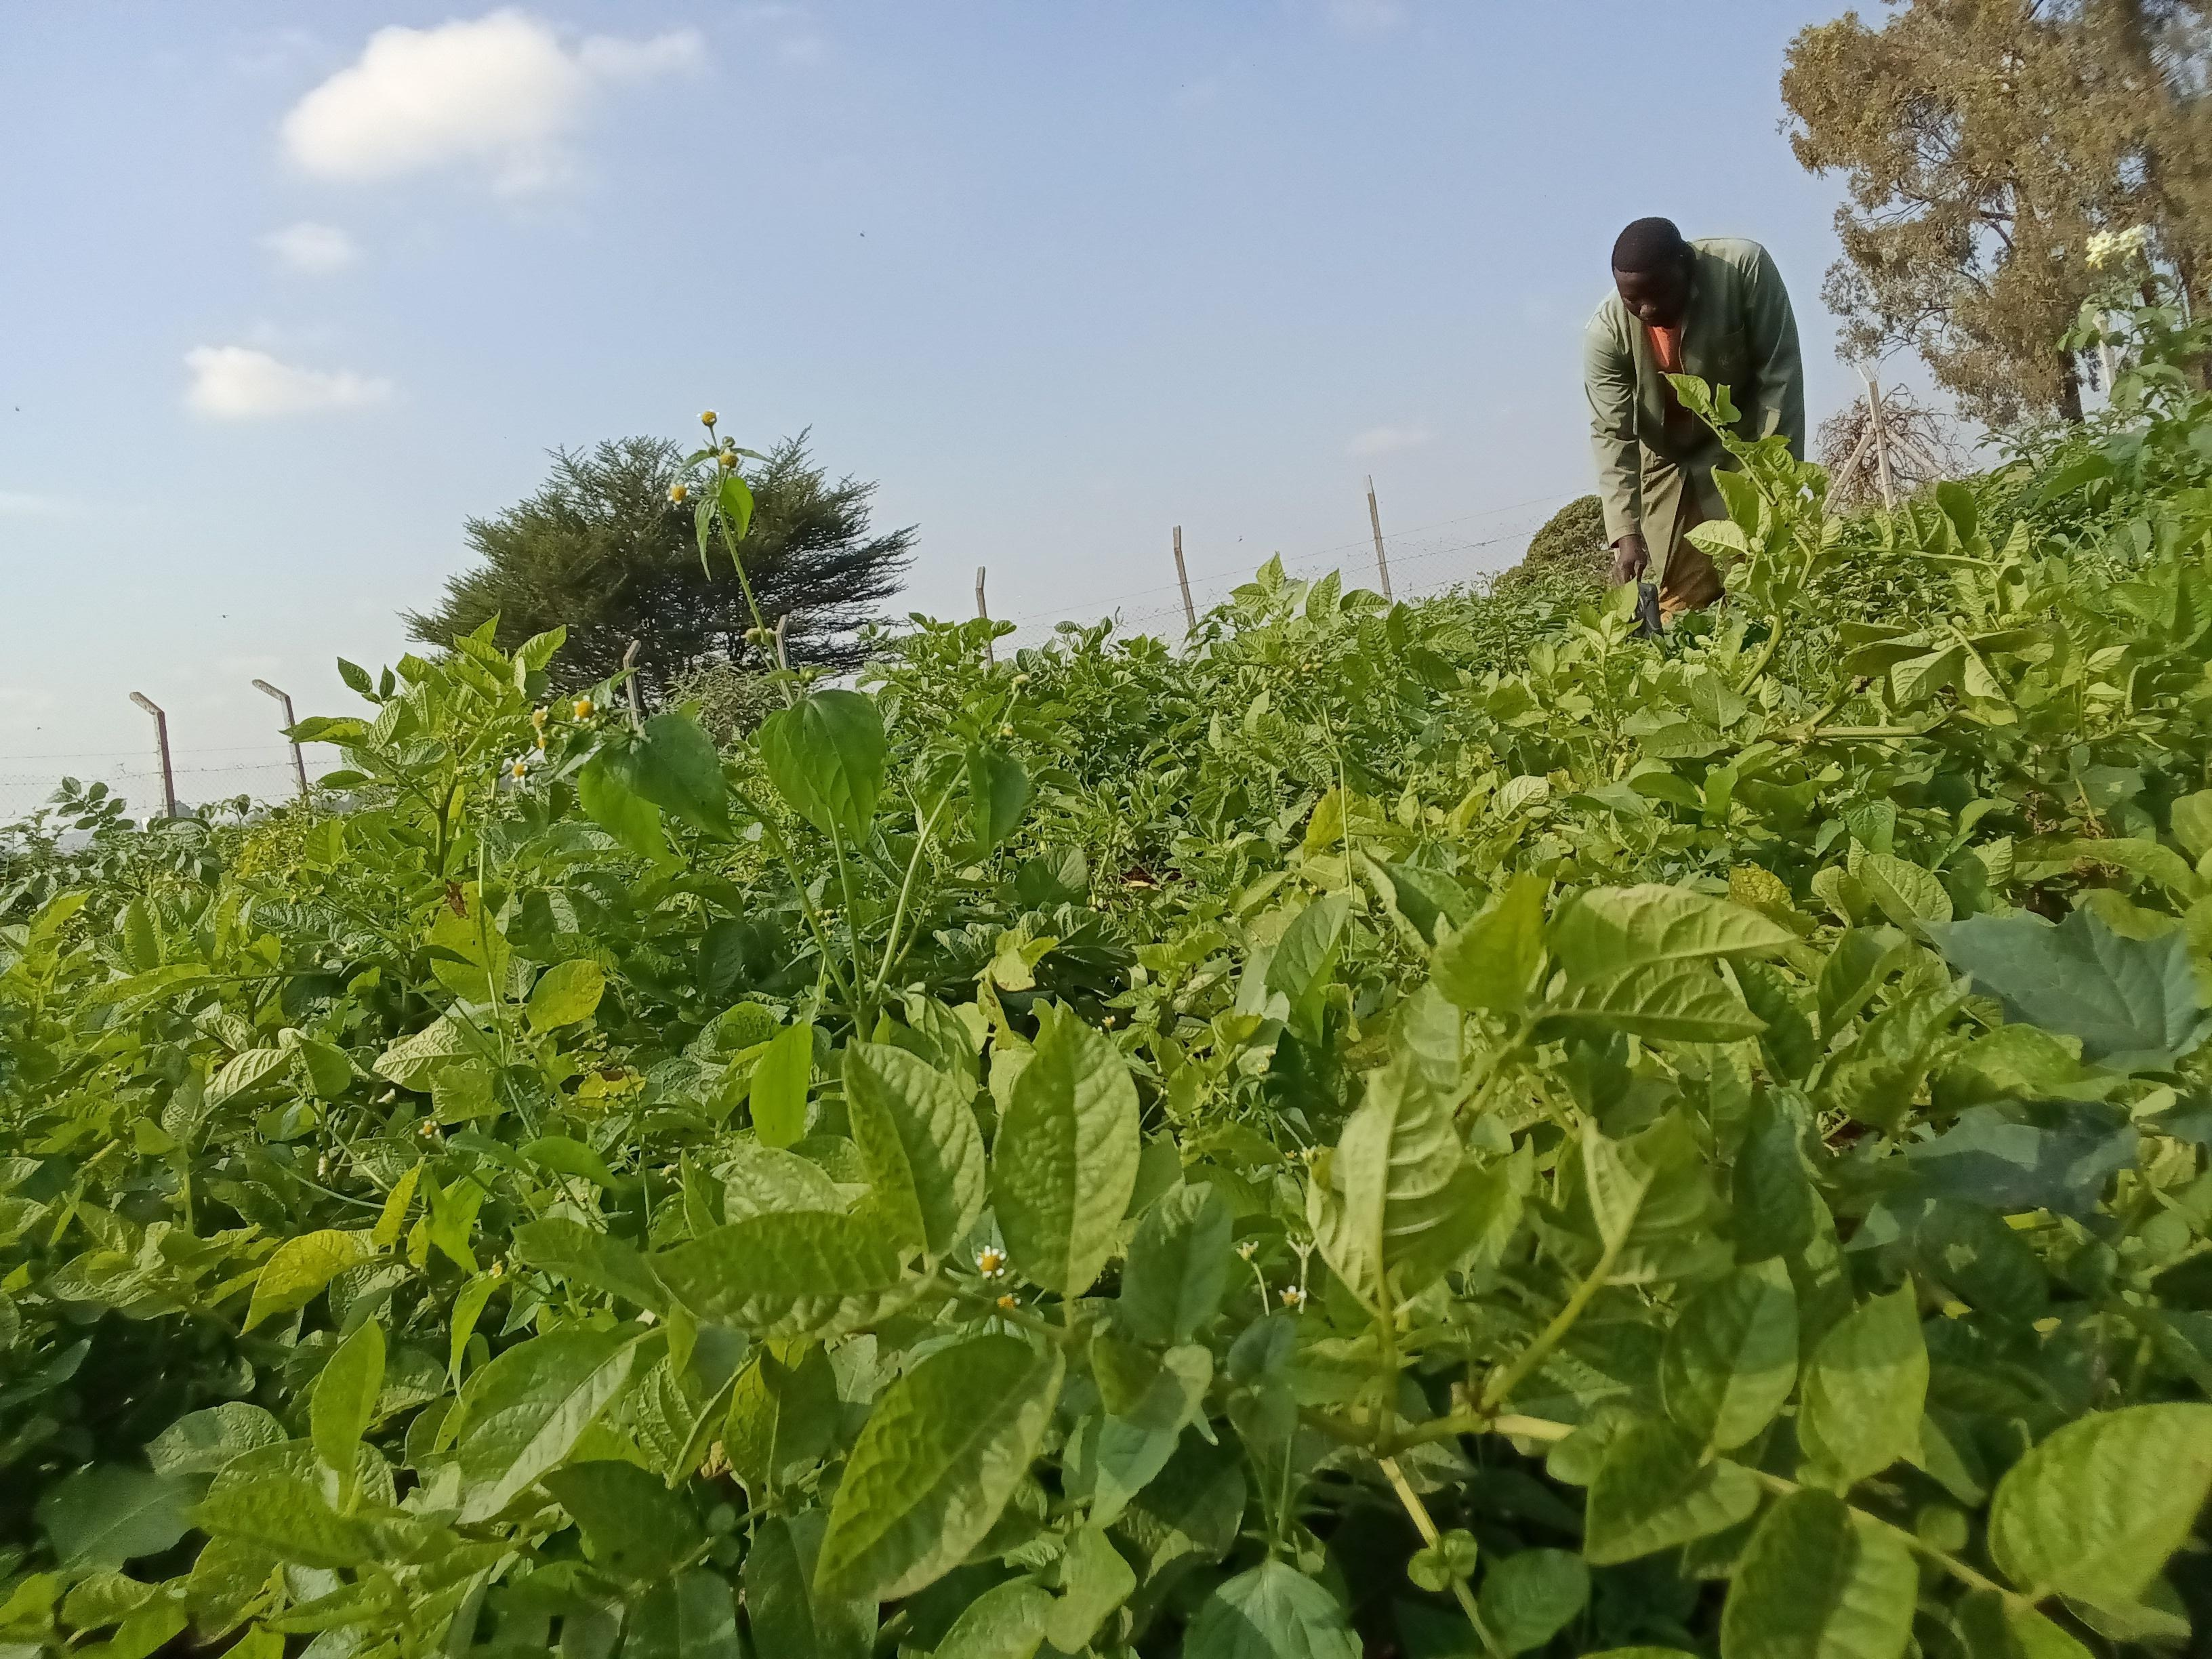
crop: potato
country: Kenya
